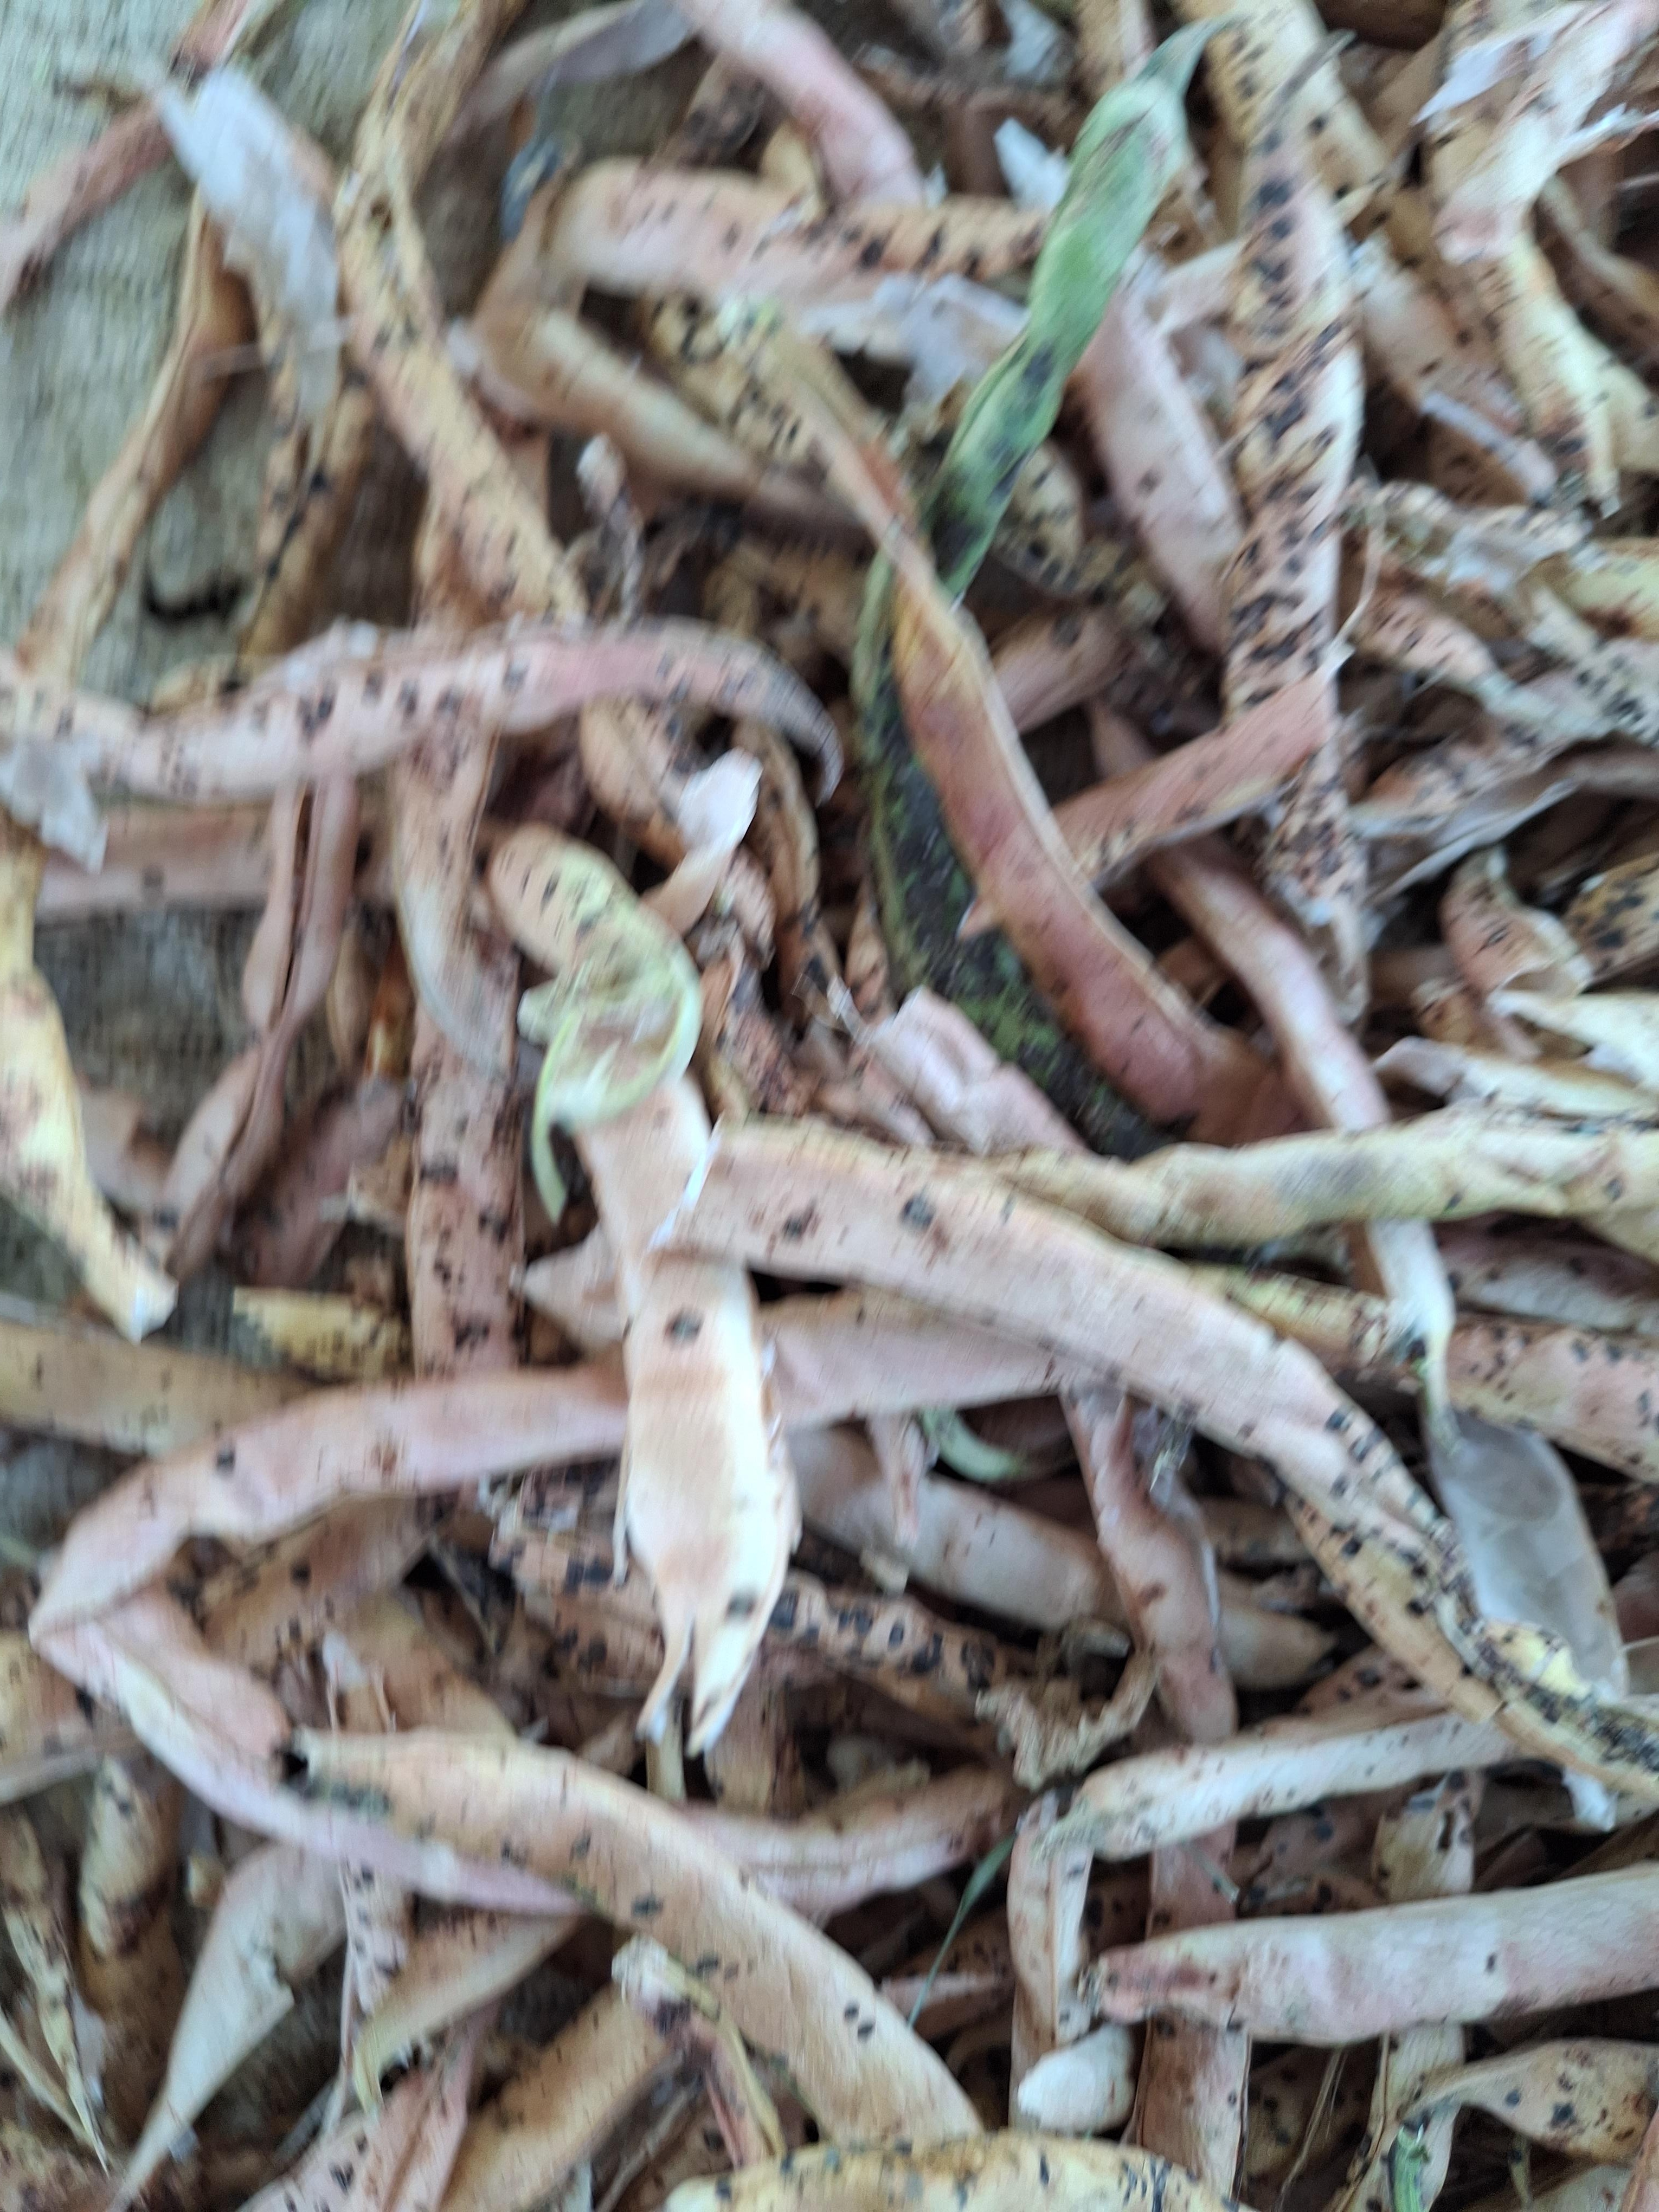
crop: cowpea
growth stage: harvest
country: Nigeria
